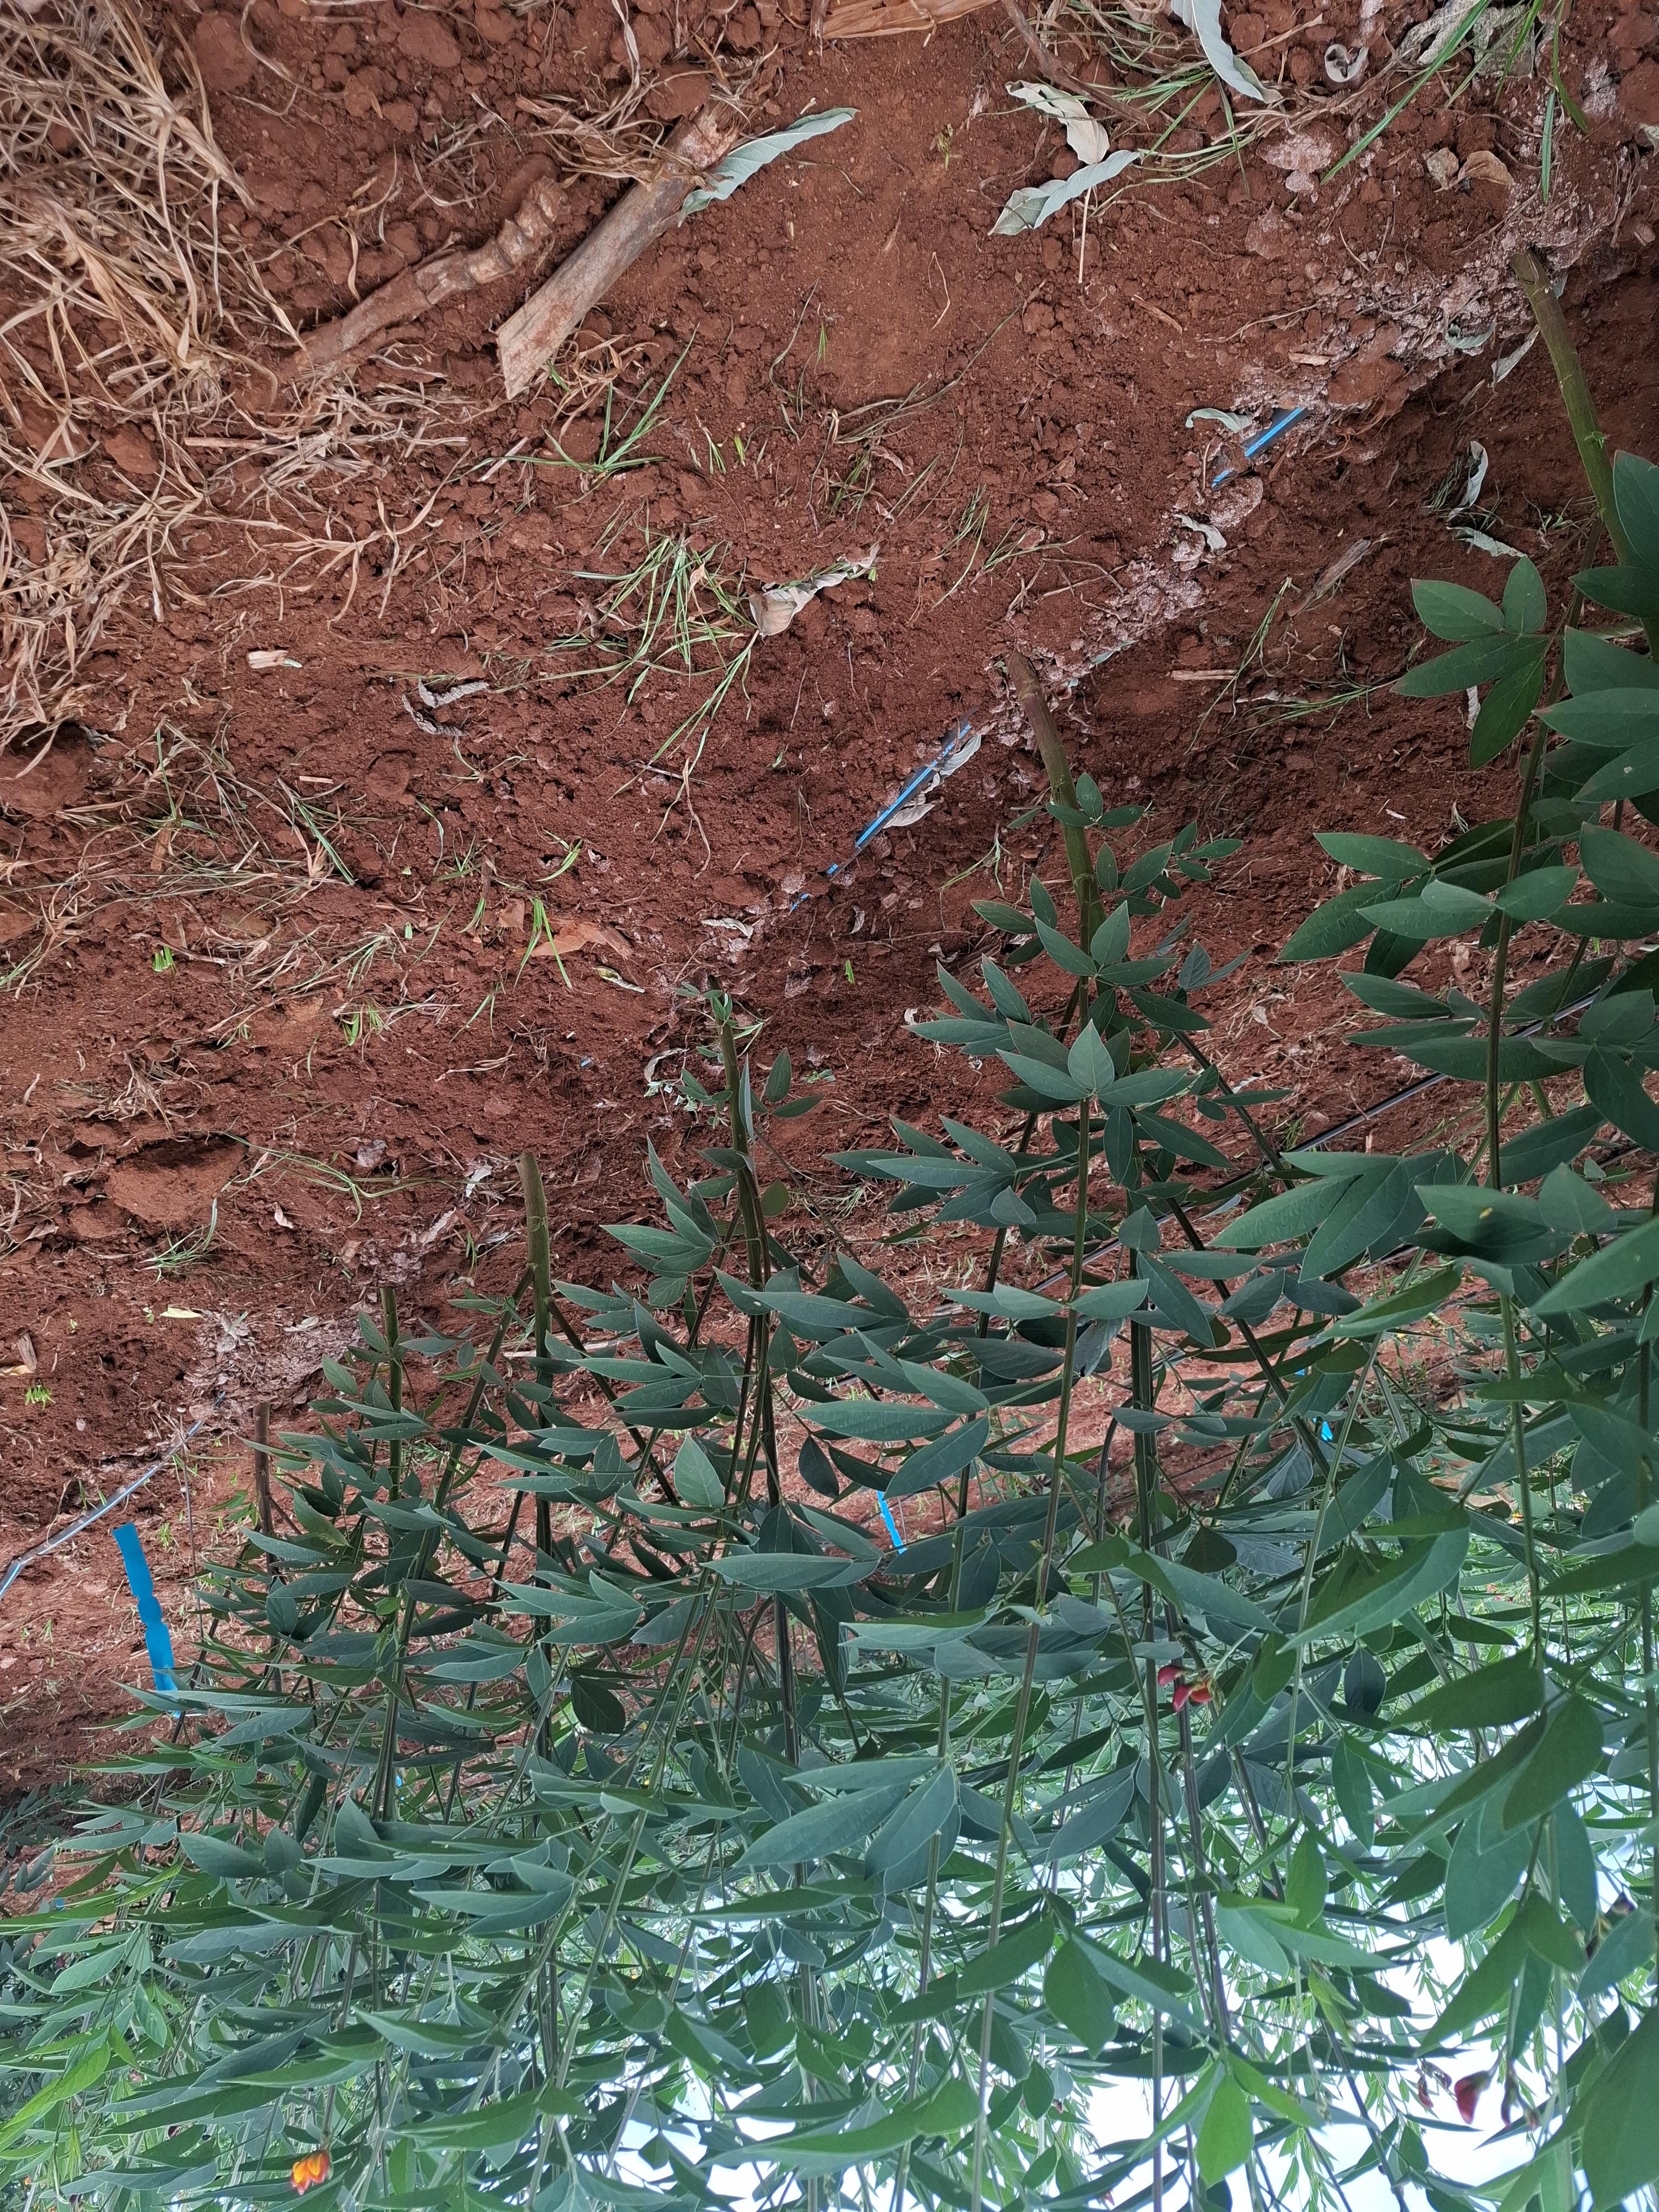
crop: pigeonpea
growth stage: flowering
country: Kenya
